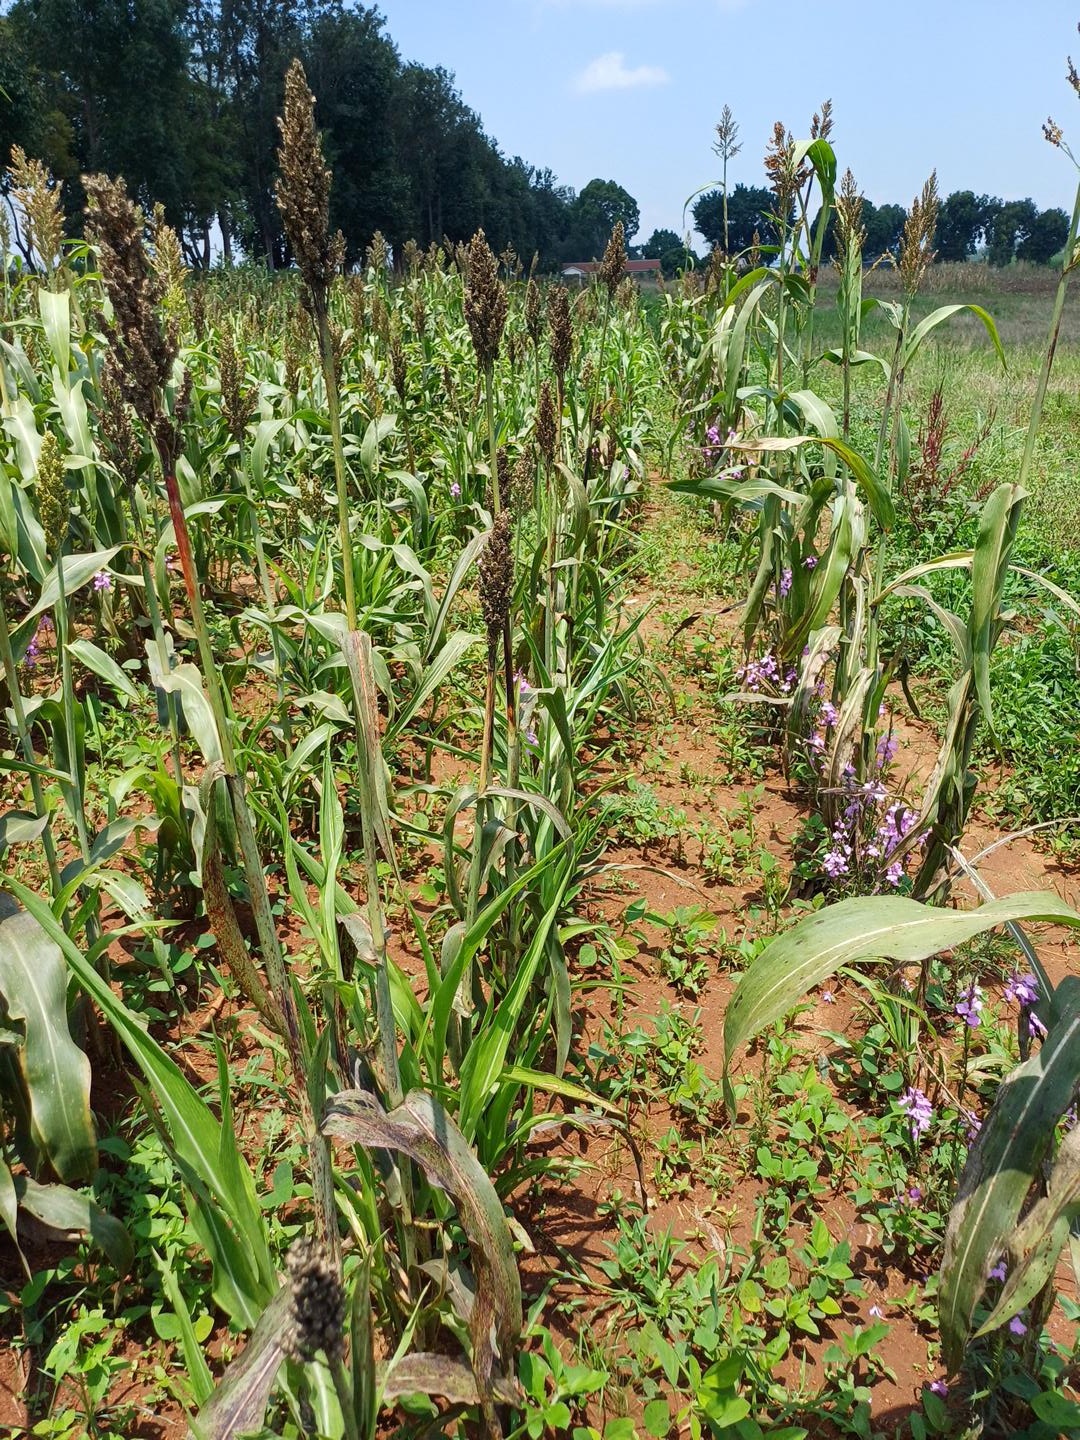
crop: sorghum
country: Kenya
